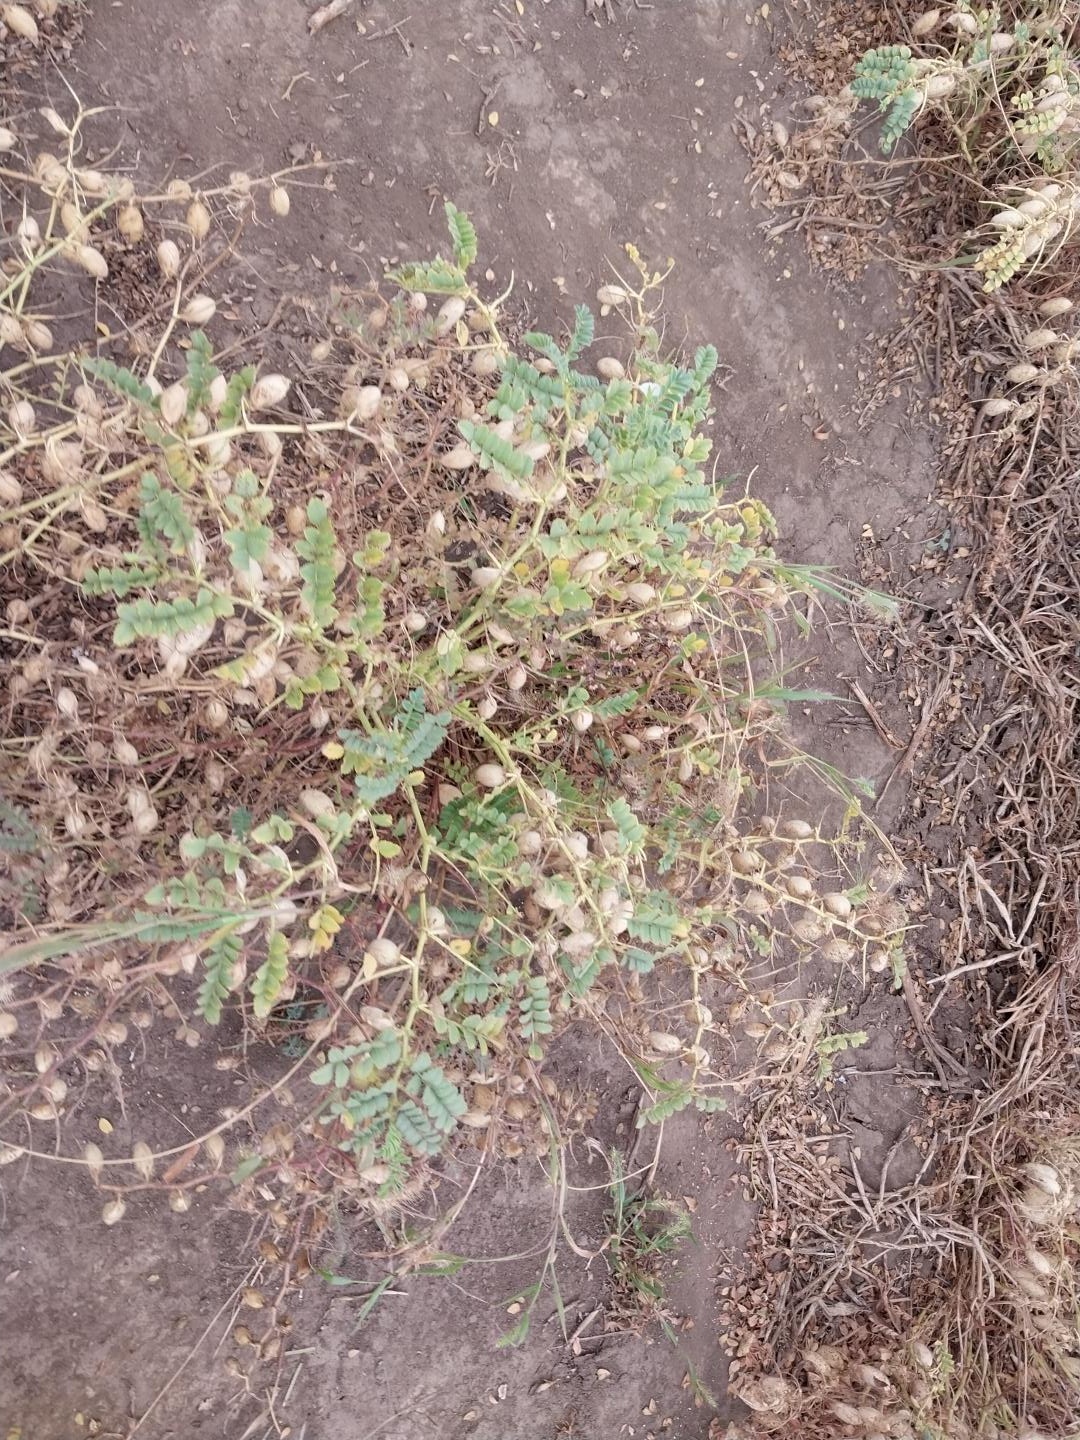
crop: chickpea
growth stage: development pod
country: Tanzania
